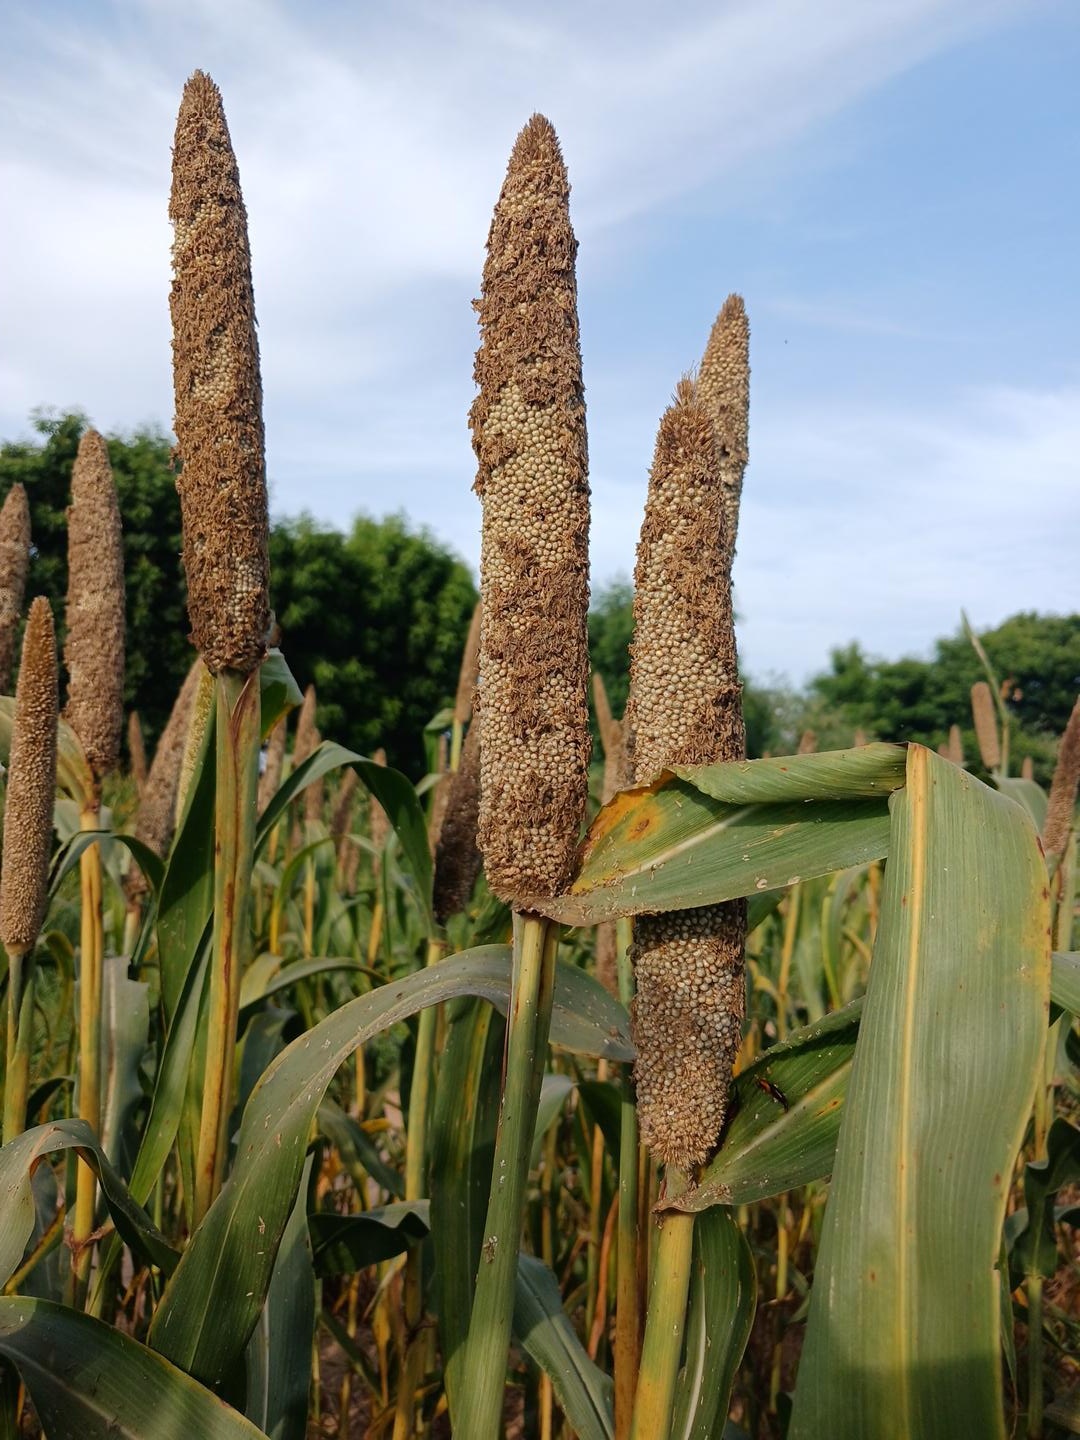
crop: pearl millet
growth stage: maturity
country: Senegal
